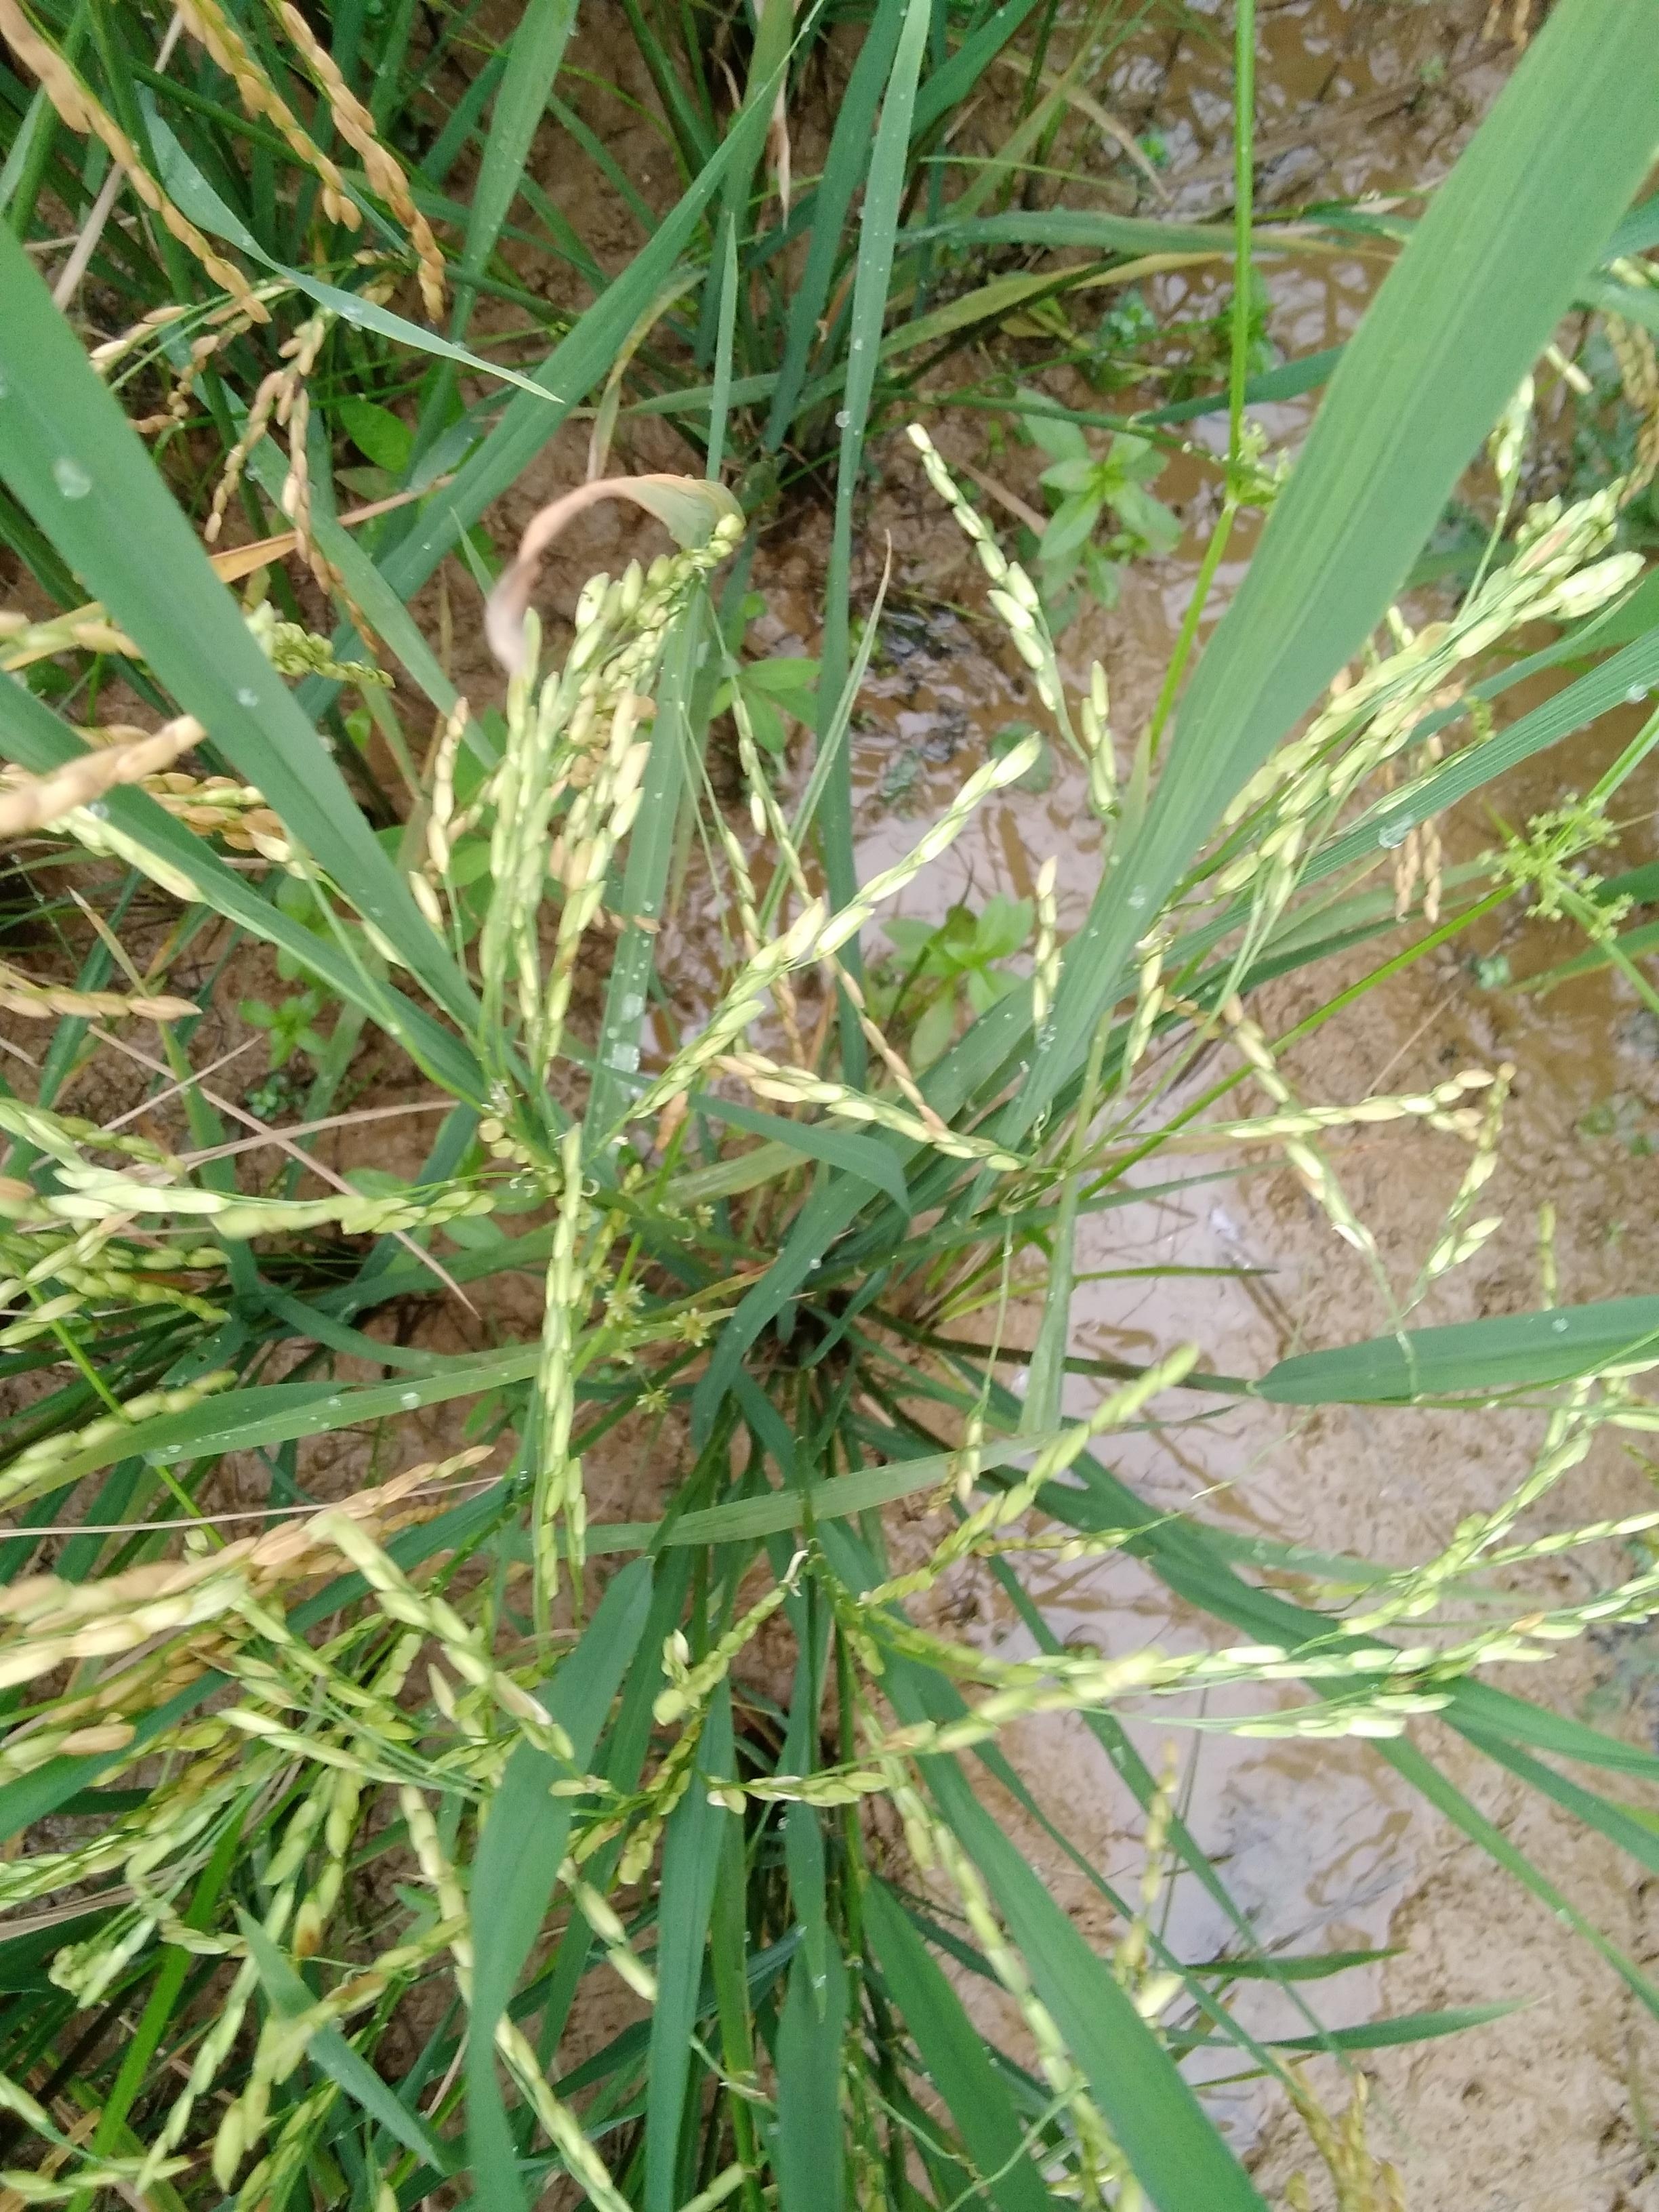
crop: rice
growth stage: ripening
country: Nigeria
